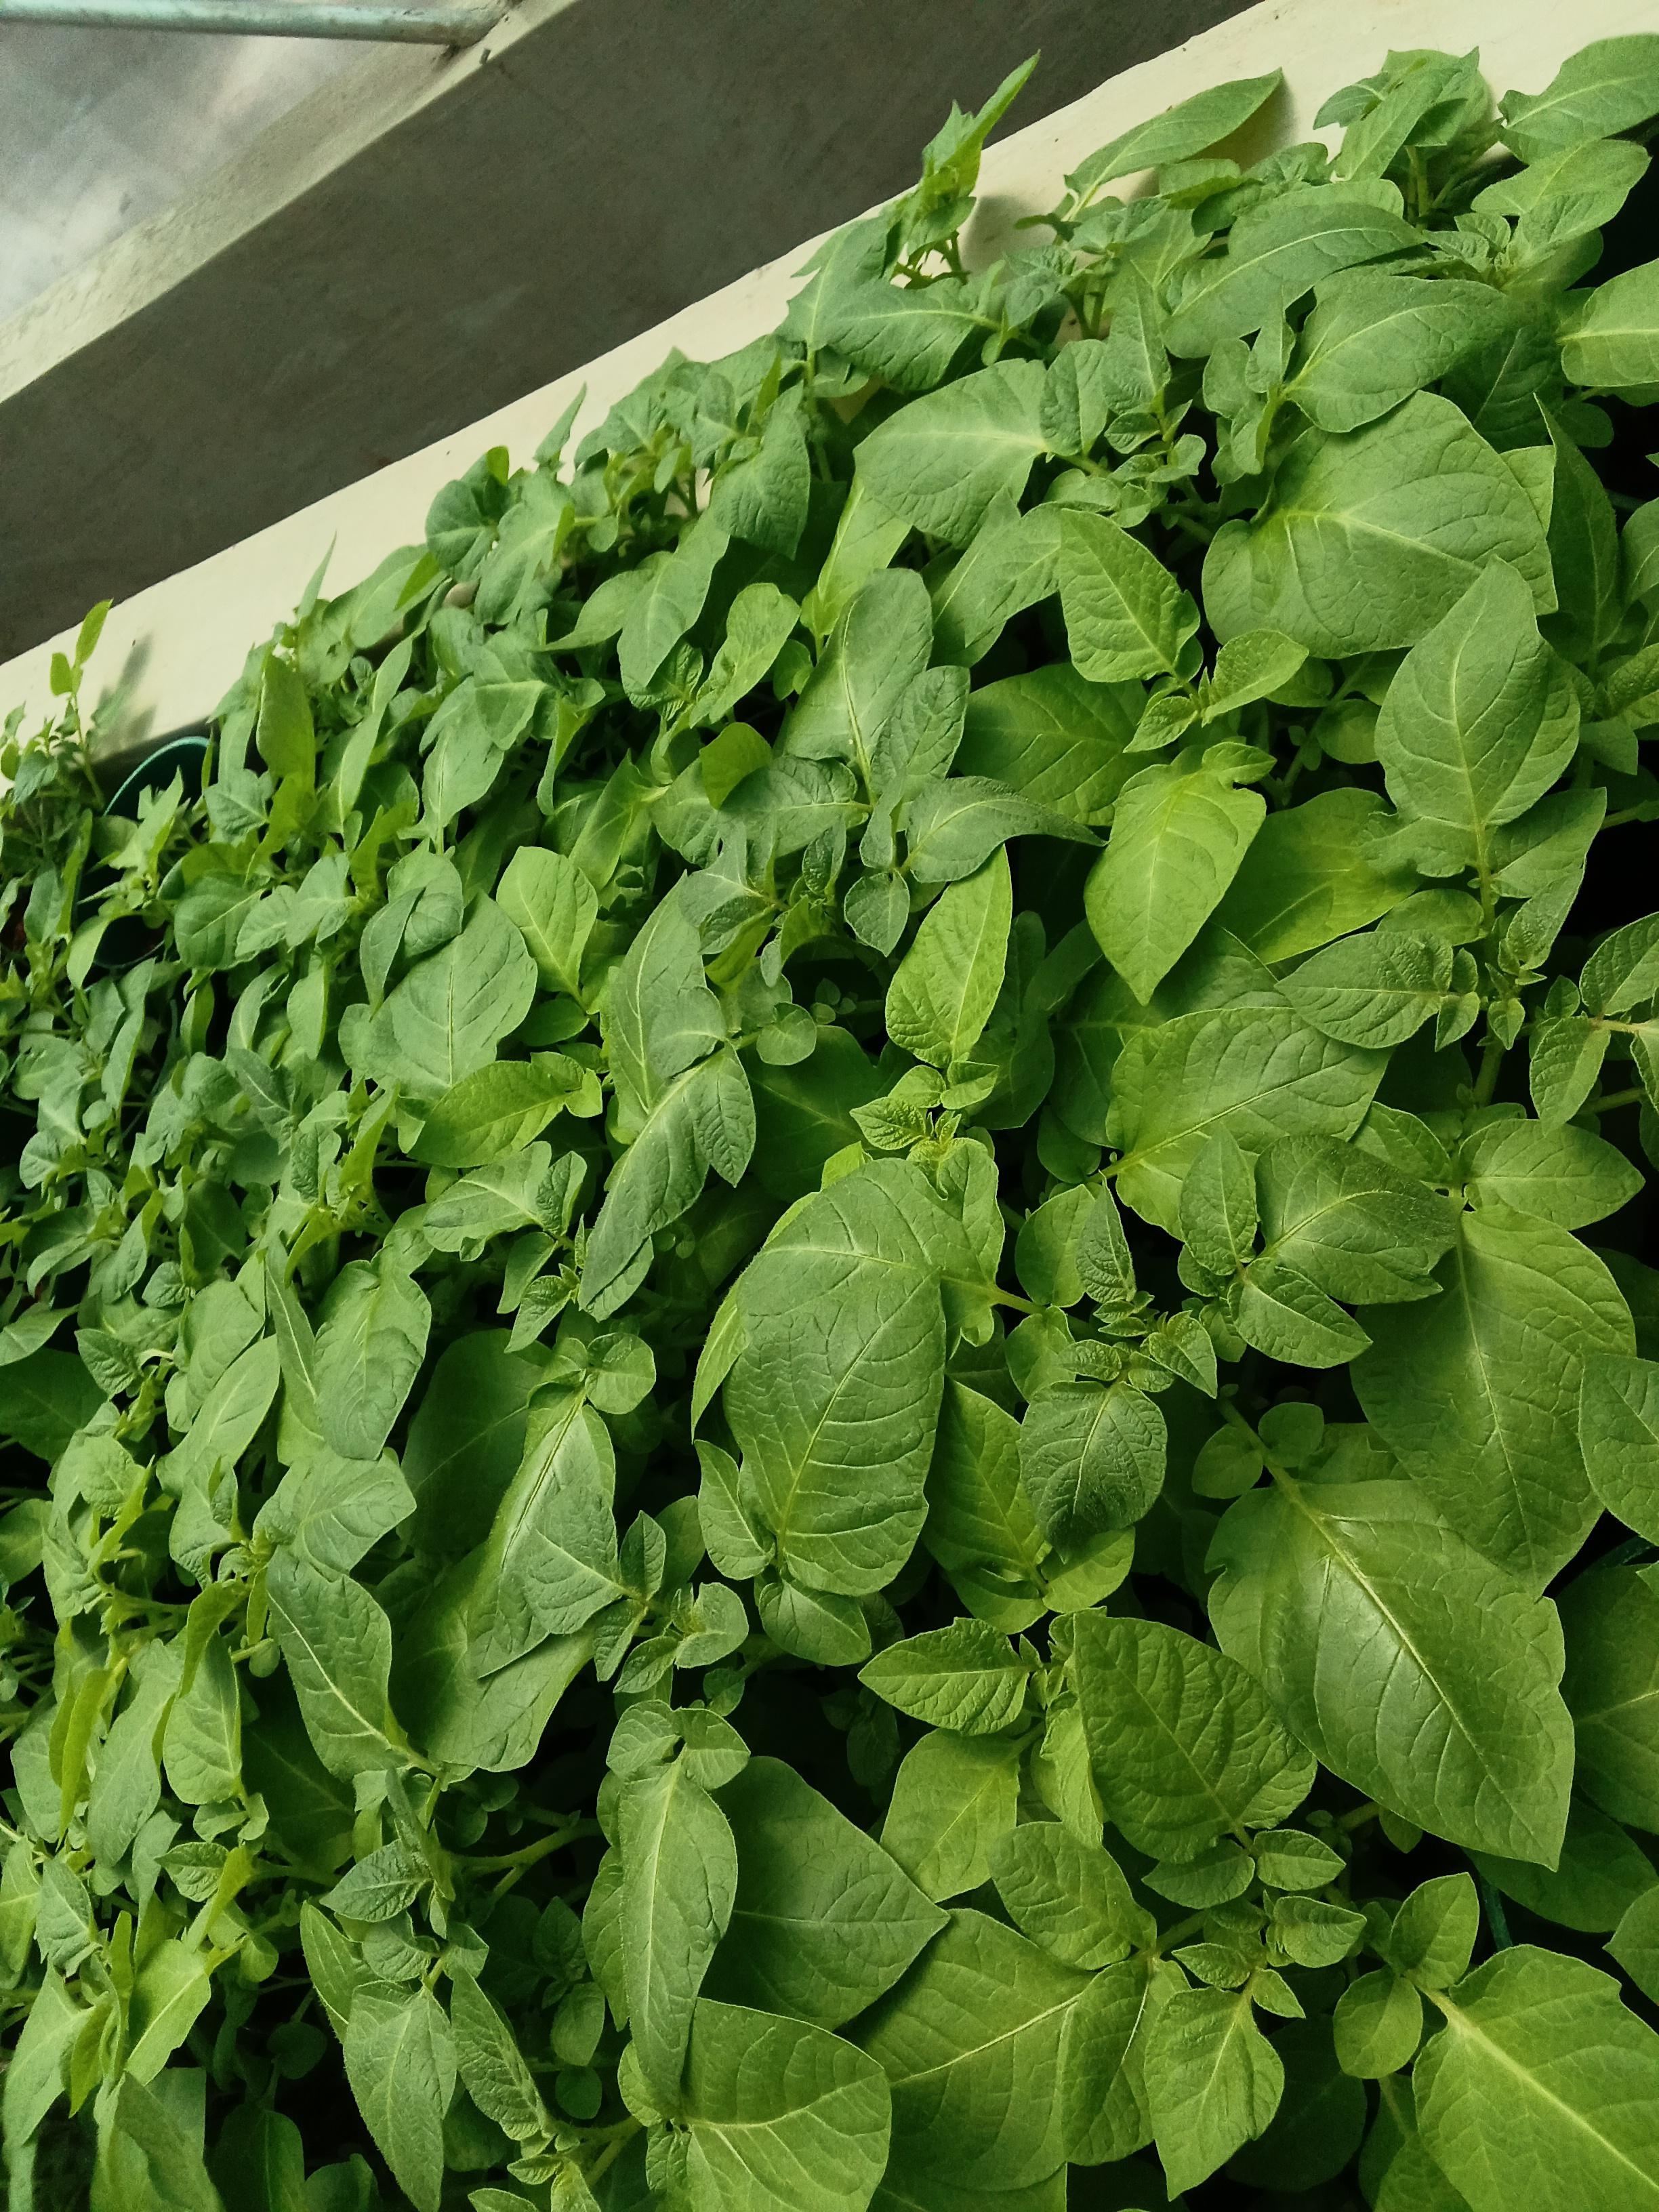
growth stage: vegetative
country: Kenya
